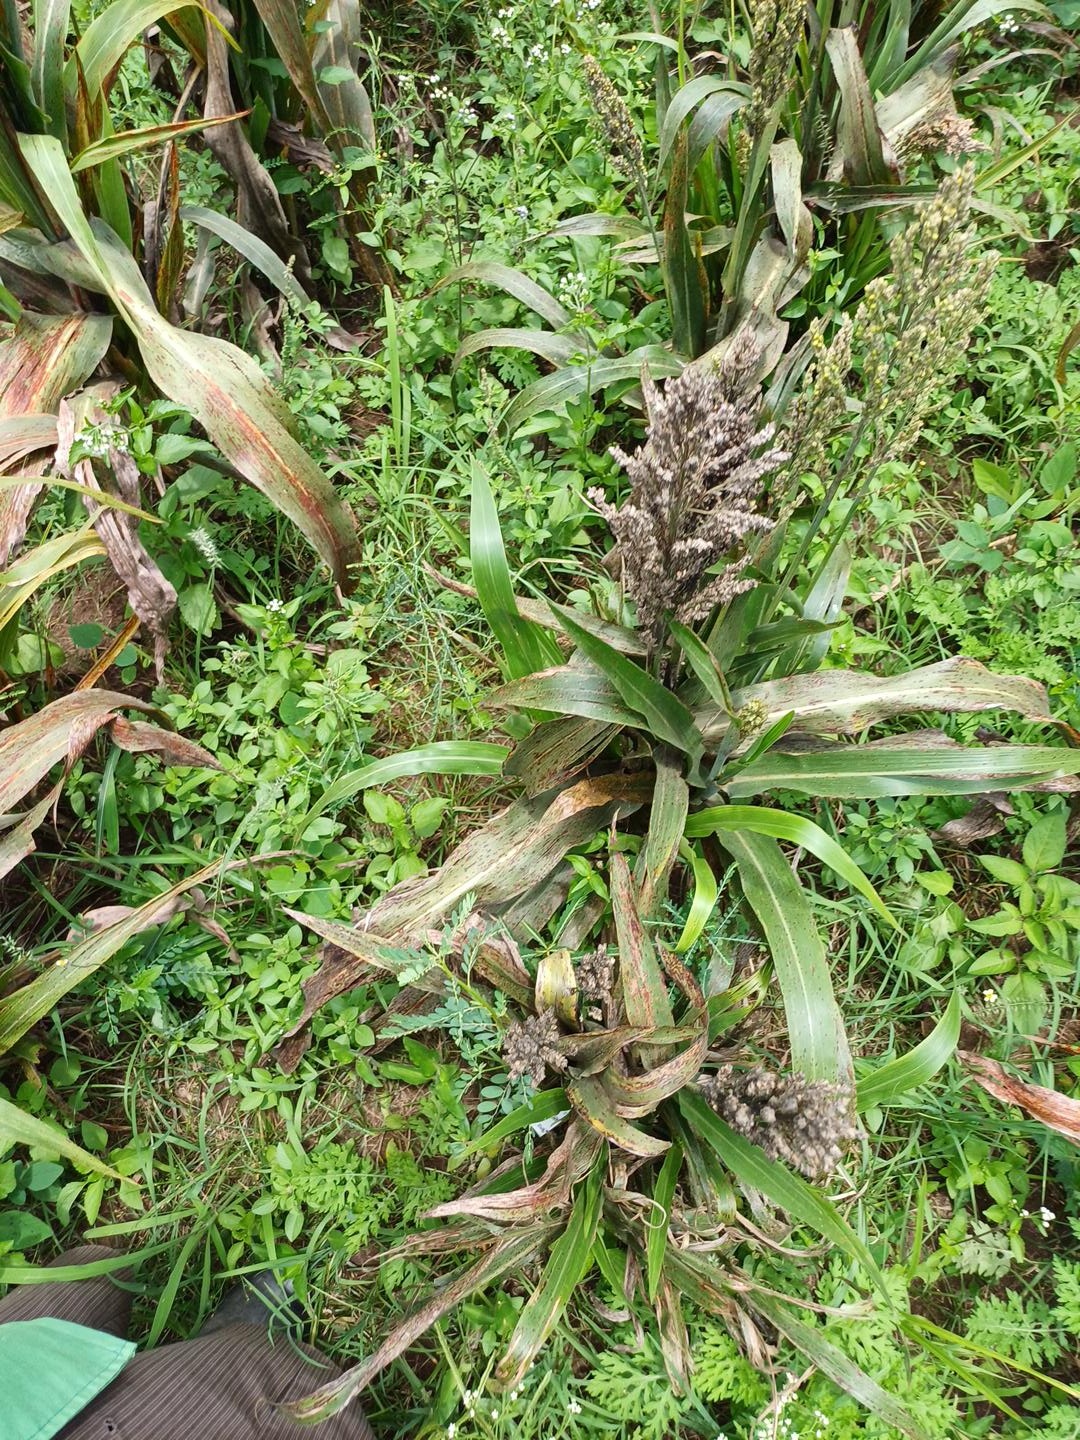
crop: sorghum
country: Kenya
